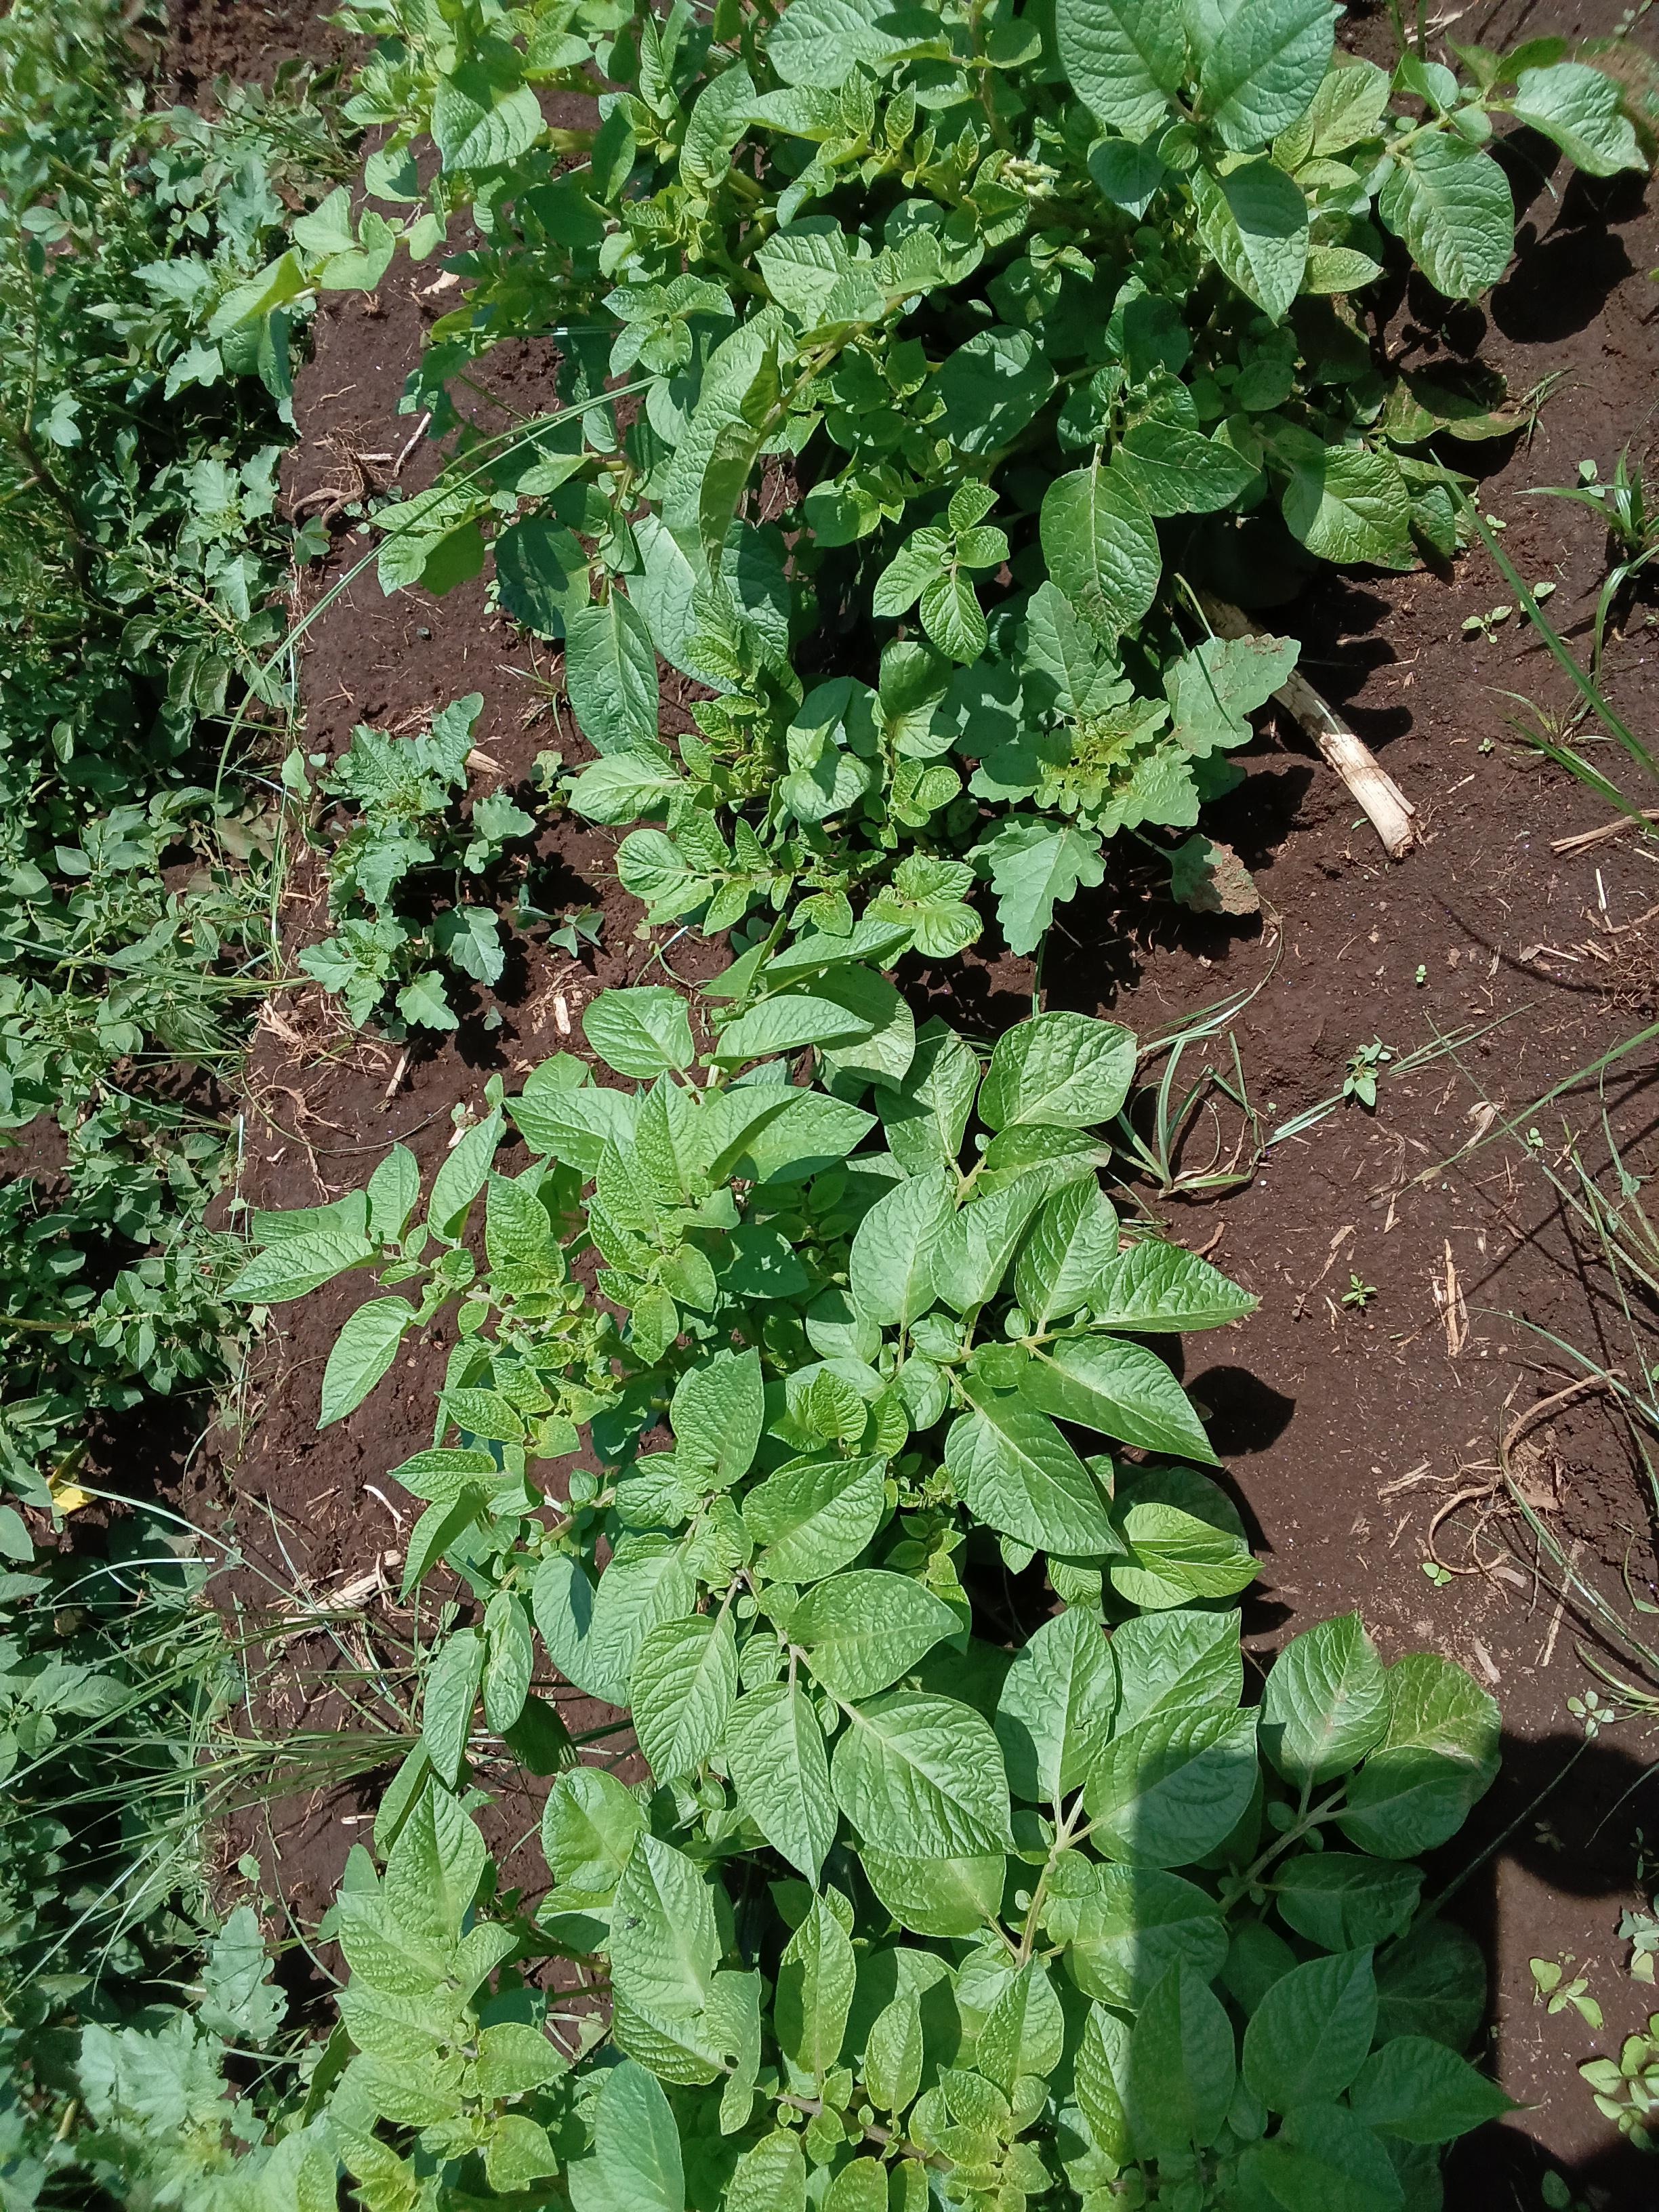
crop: potato
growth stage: vegetative
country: Kenya
